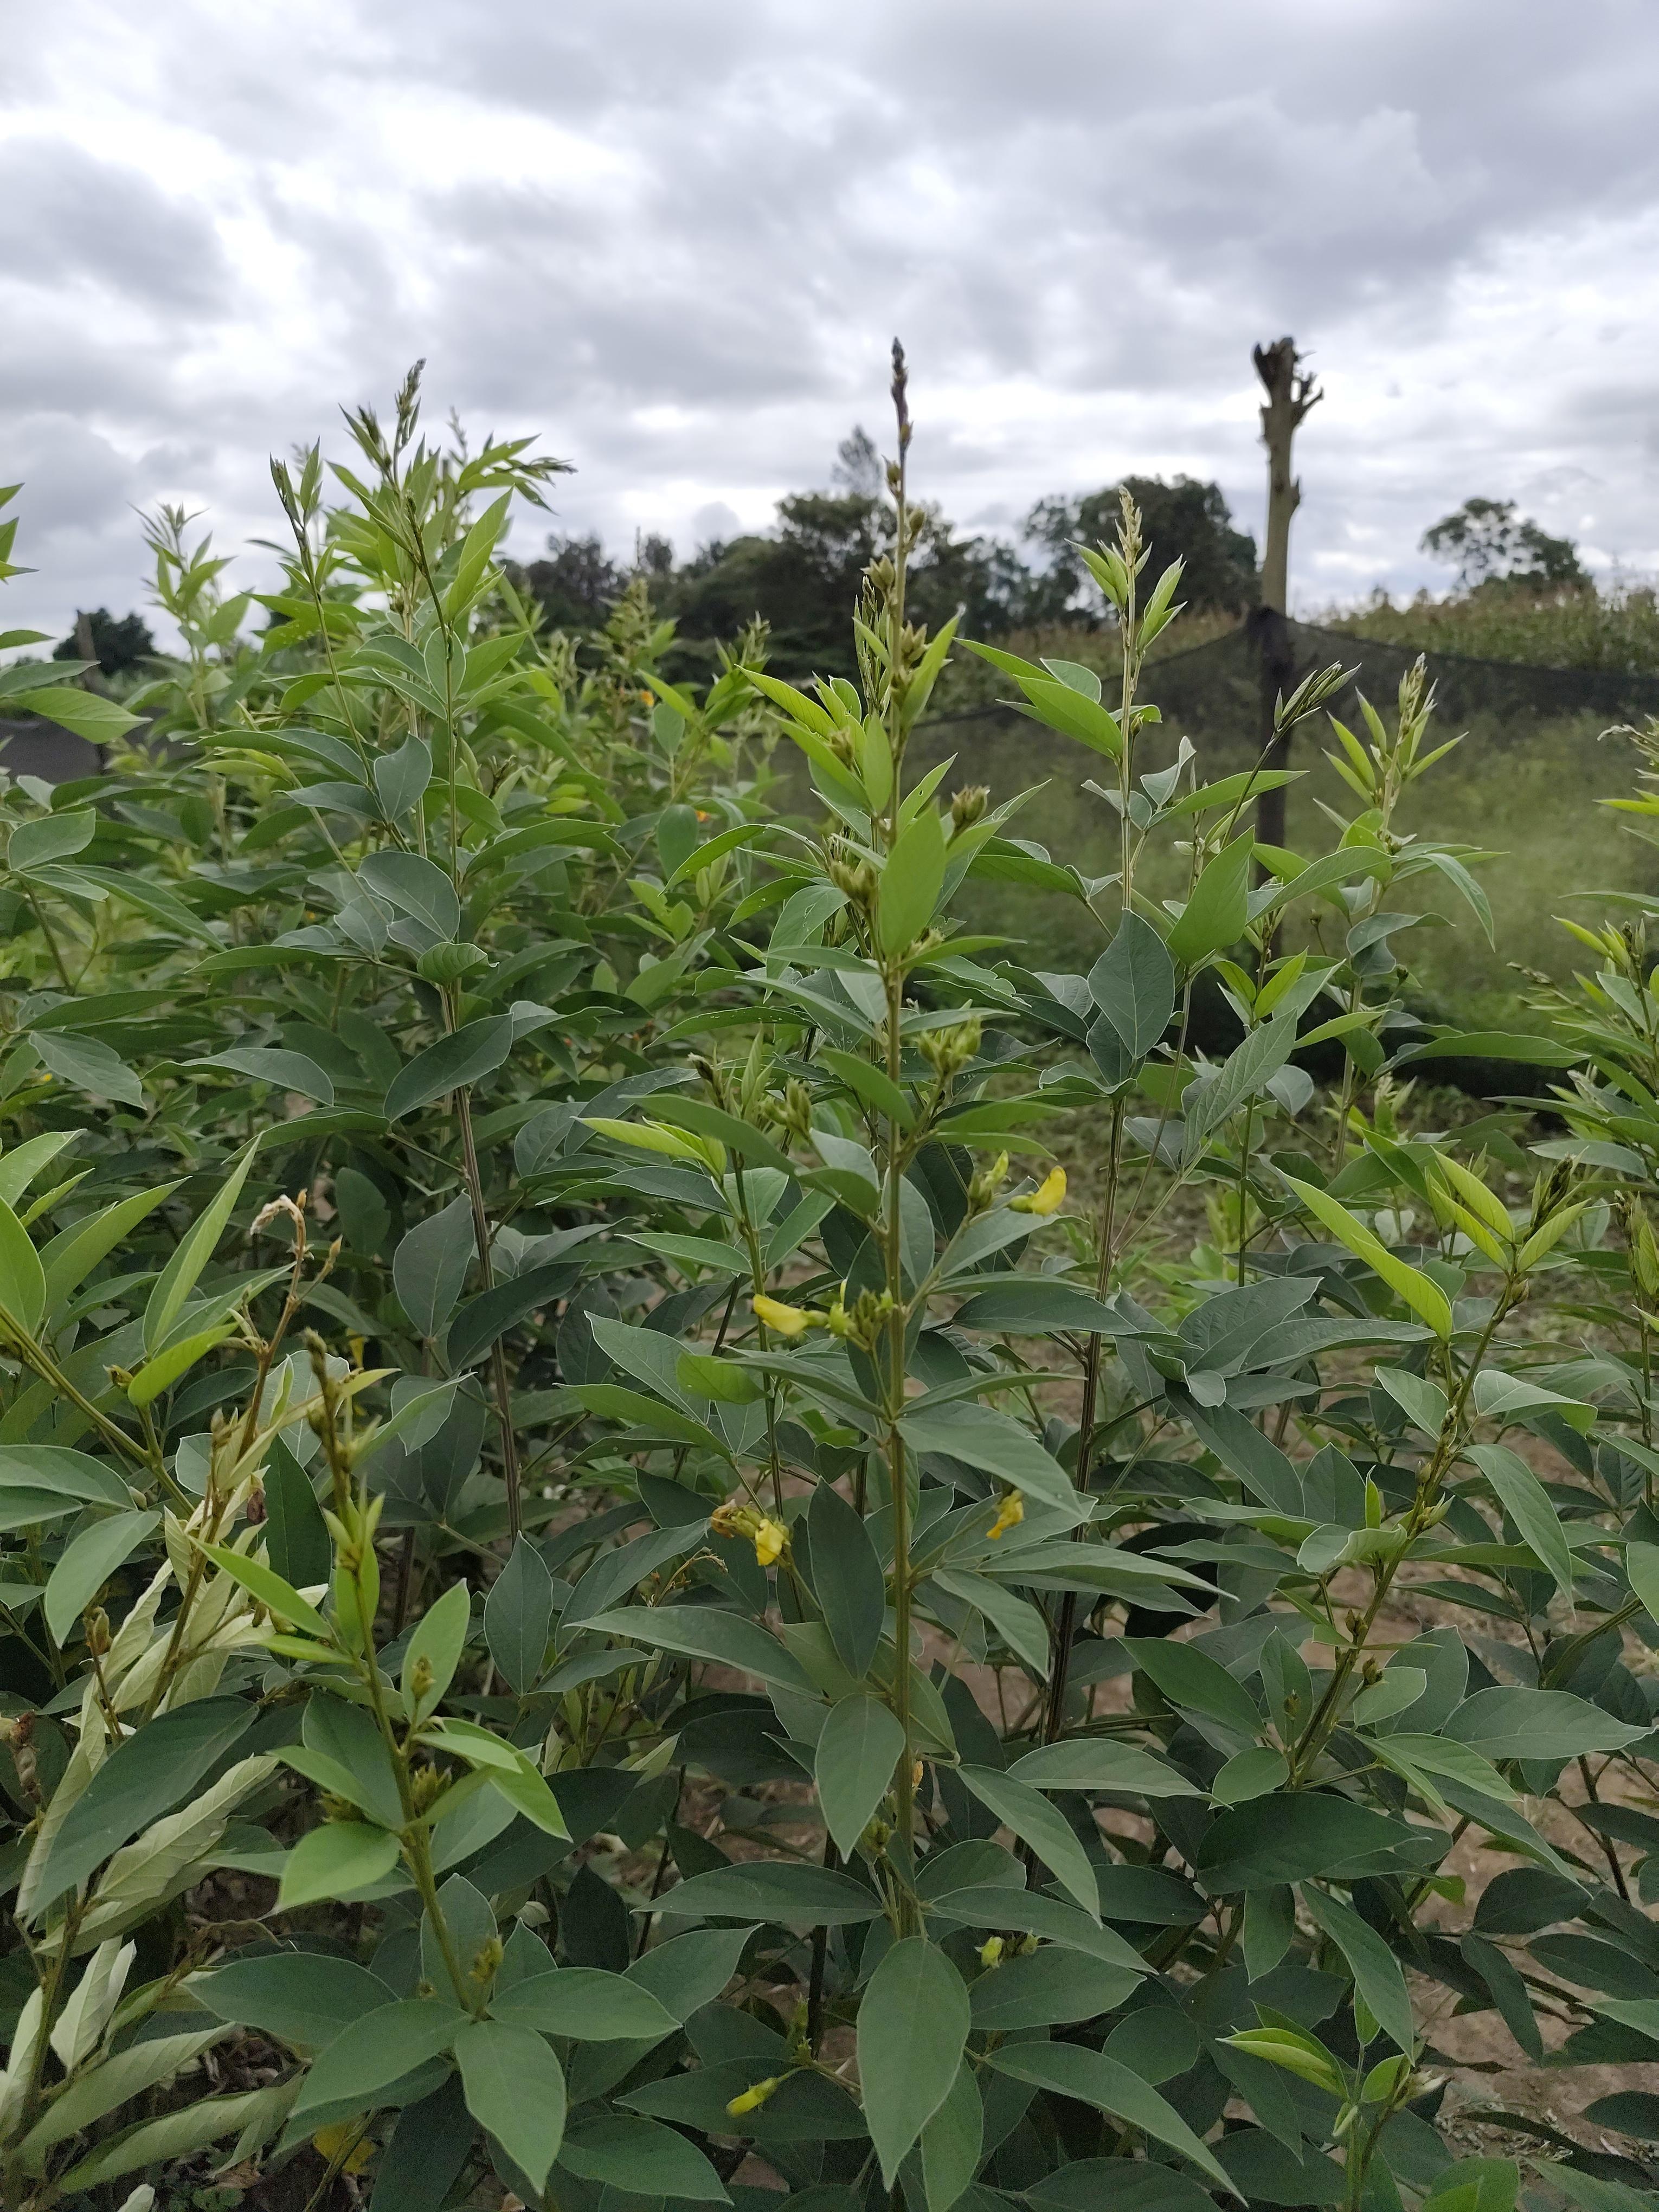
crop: pigeonpea
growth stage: flowering
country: Tanzania
